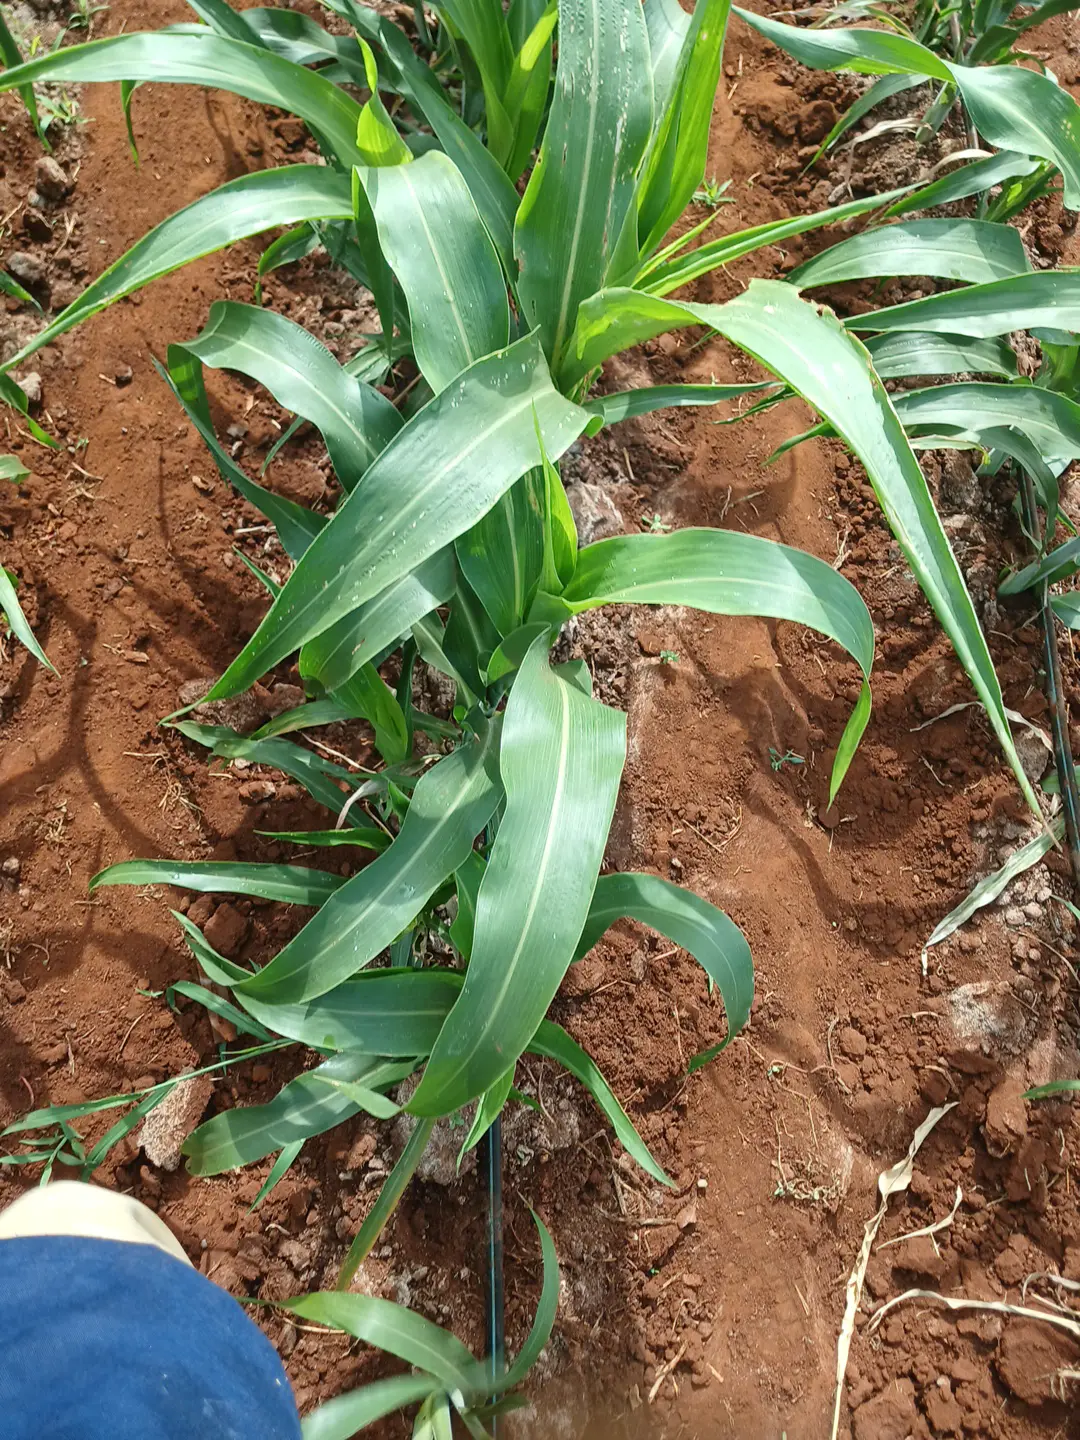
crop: sorghum
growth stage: elongation stem
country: Kenya
